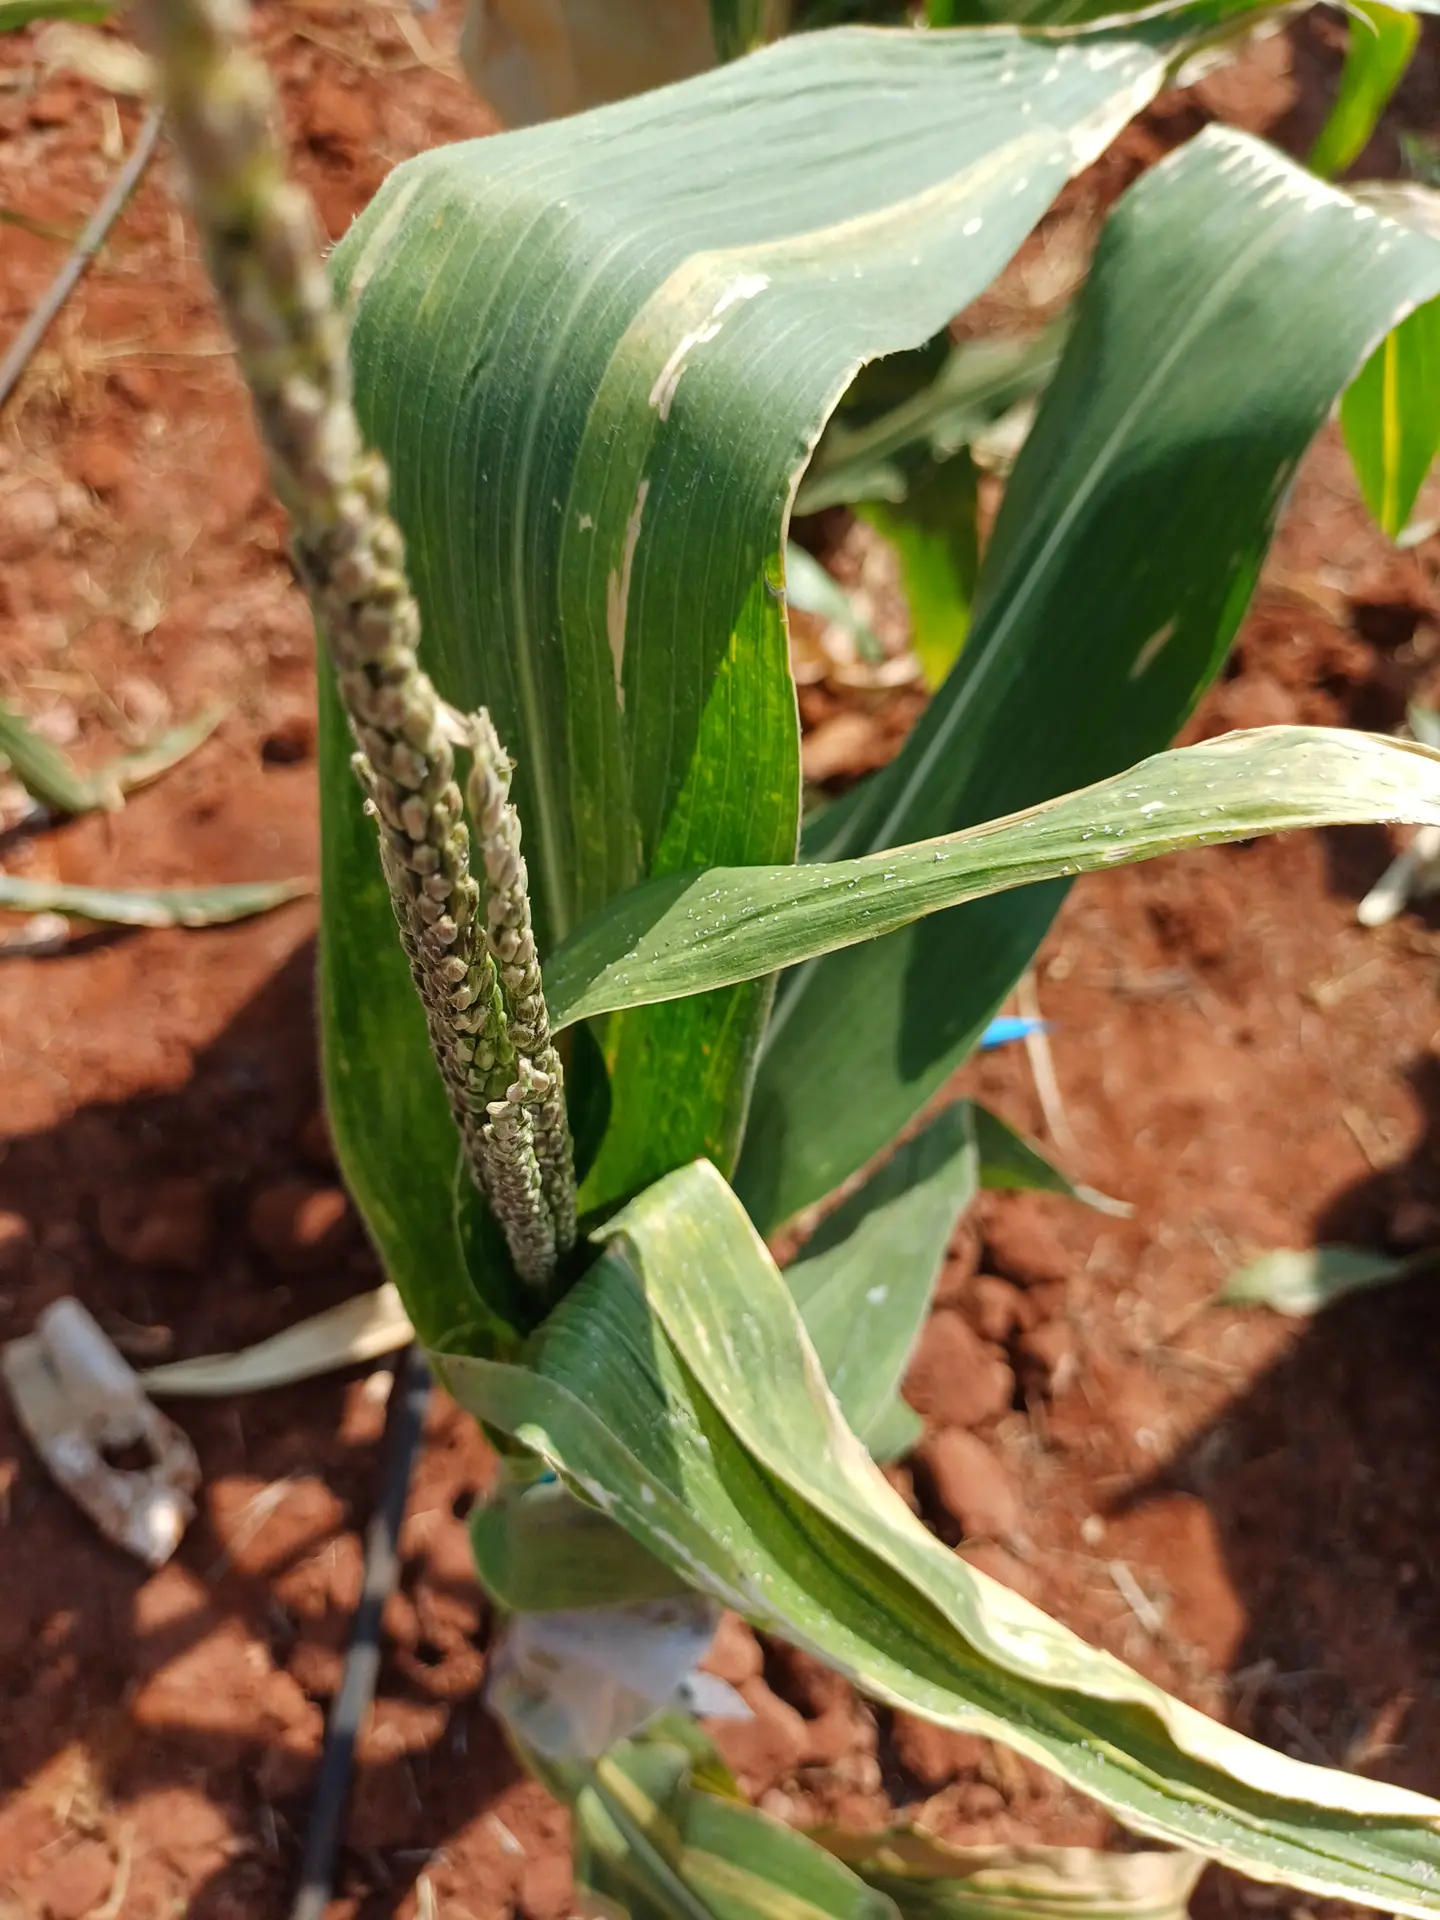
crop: maize
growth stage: flowering
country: Kenya
